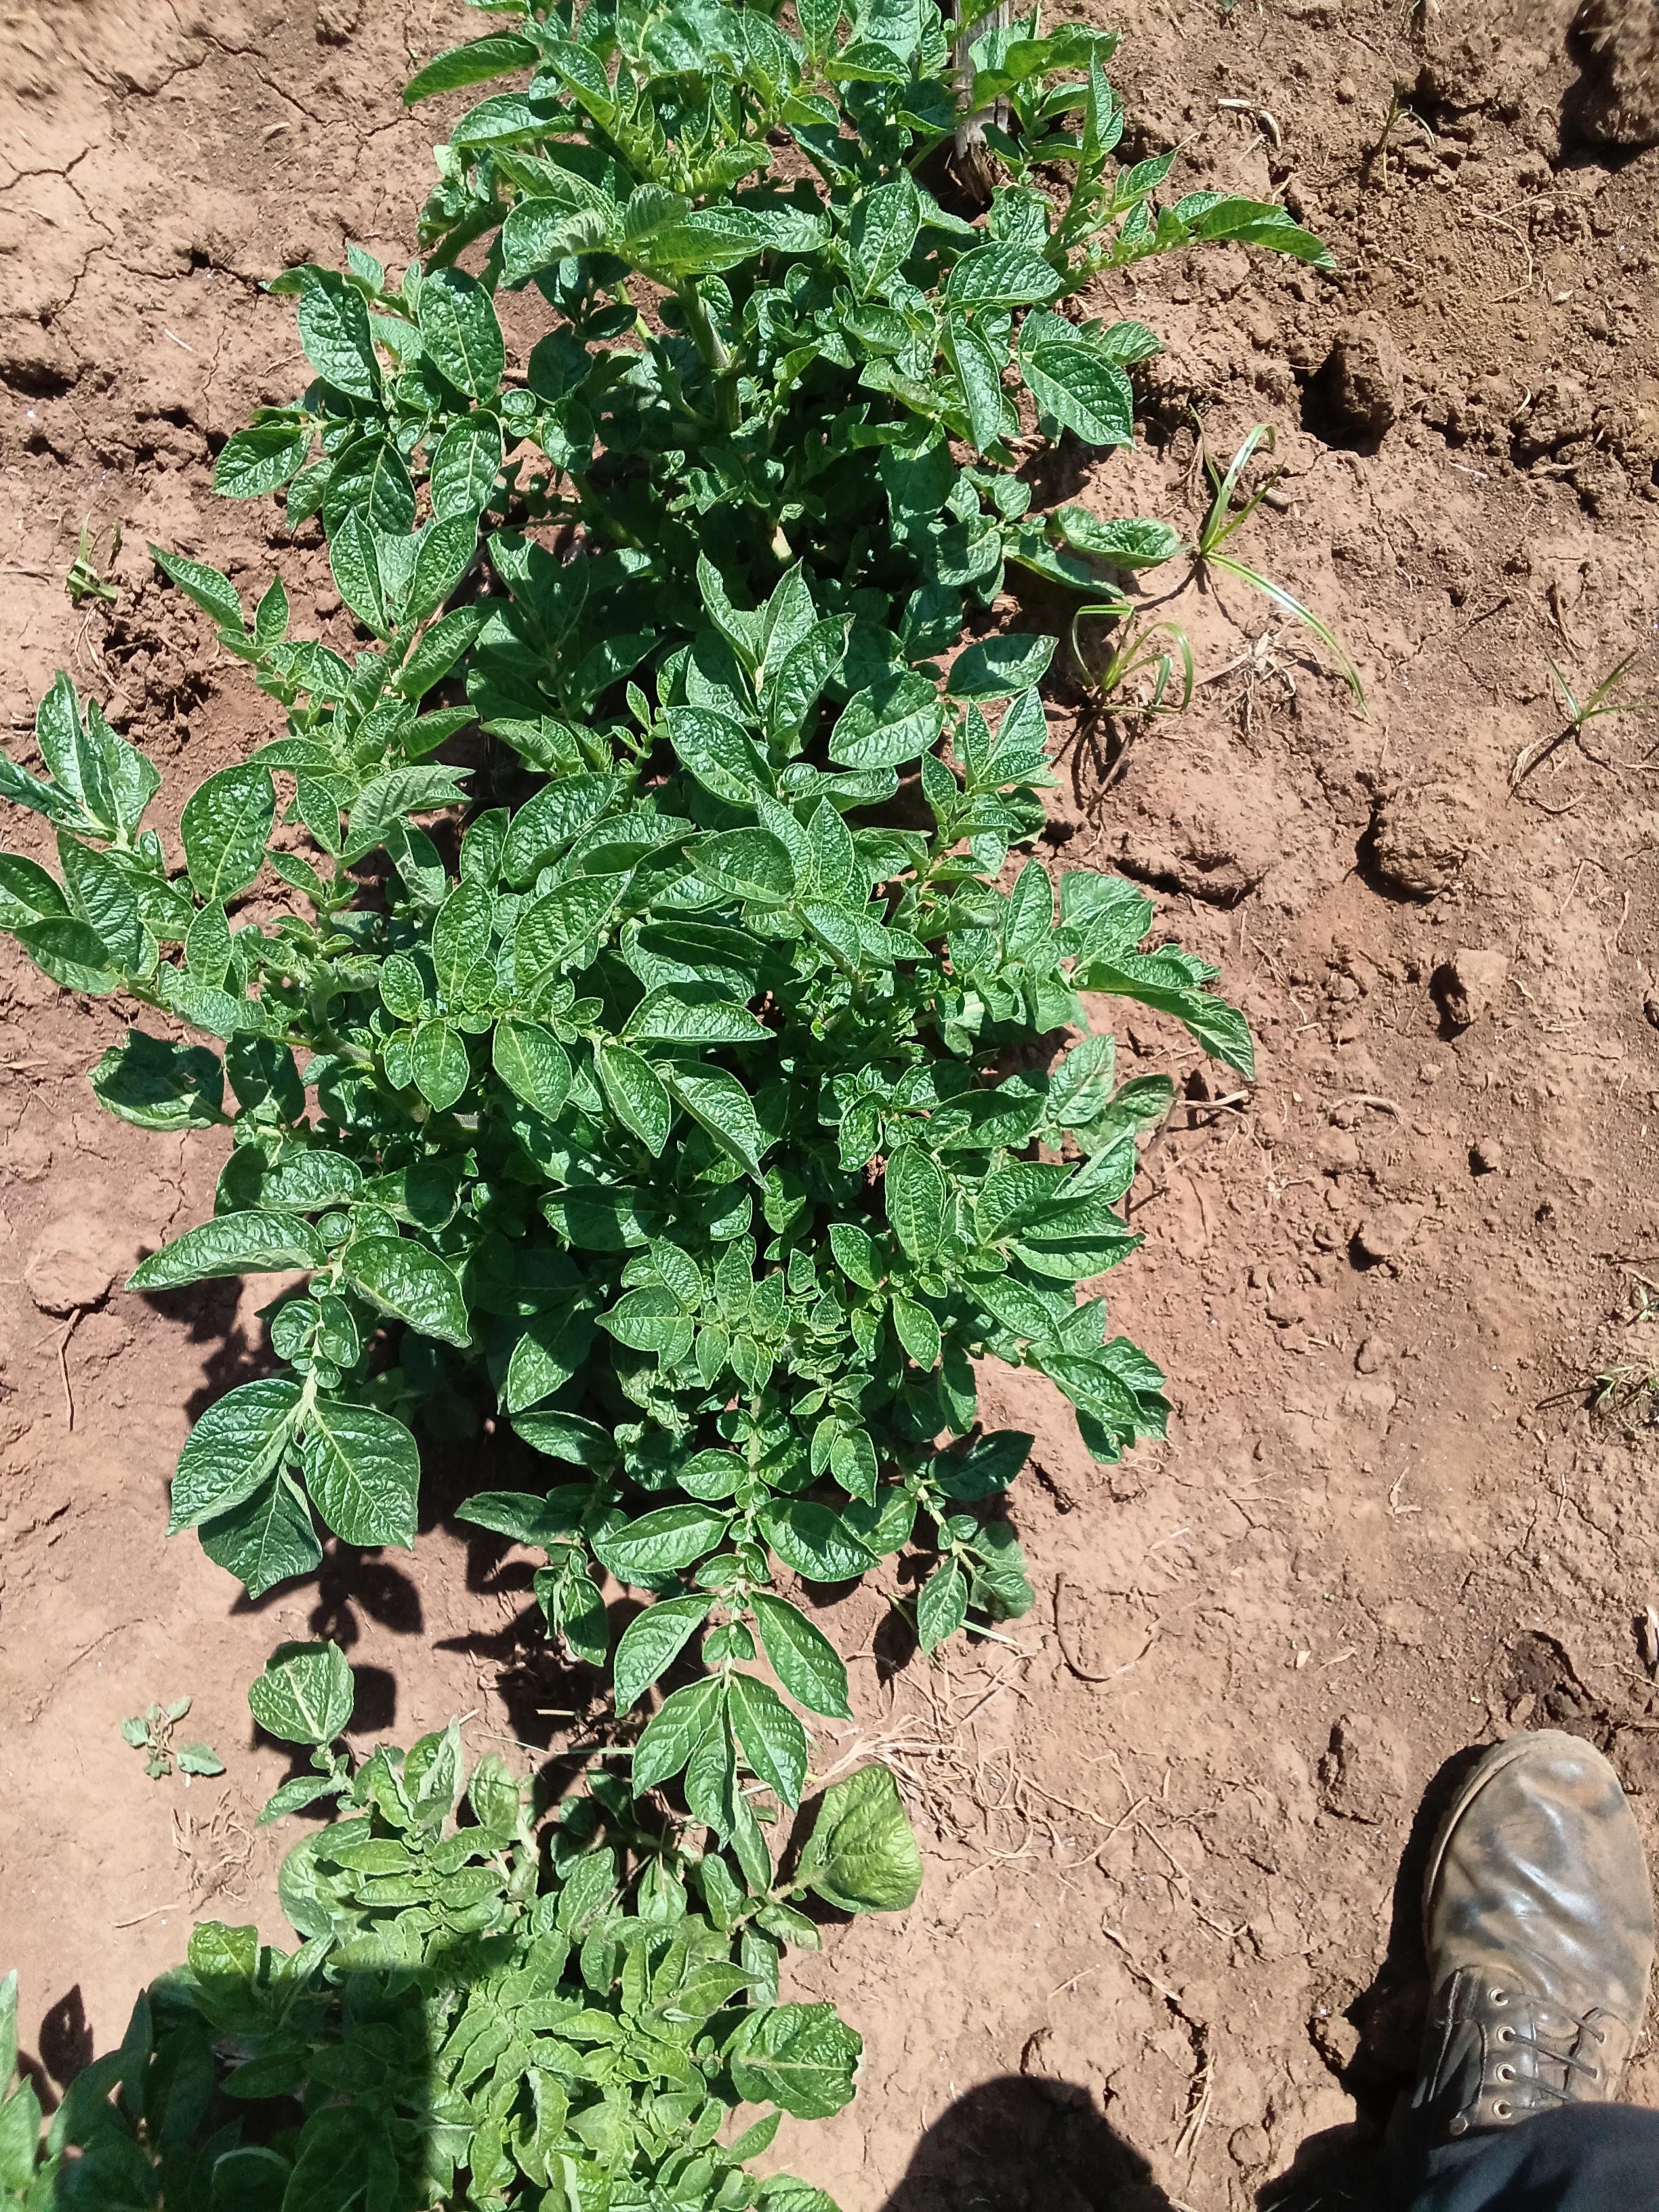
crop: potato
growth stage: vegetative
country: Kenya
